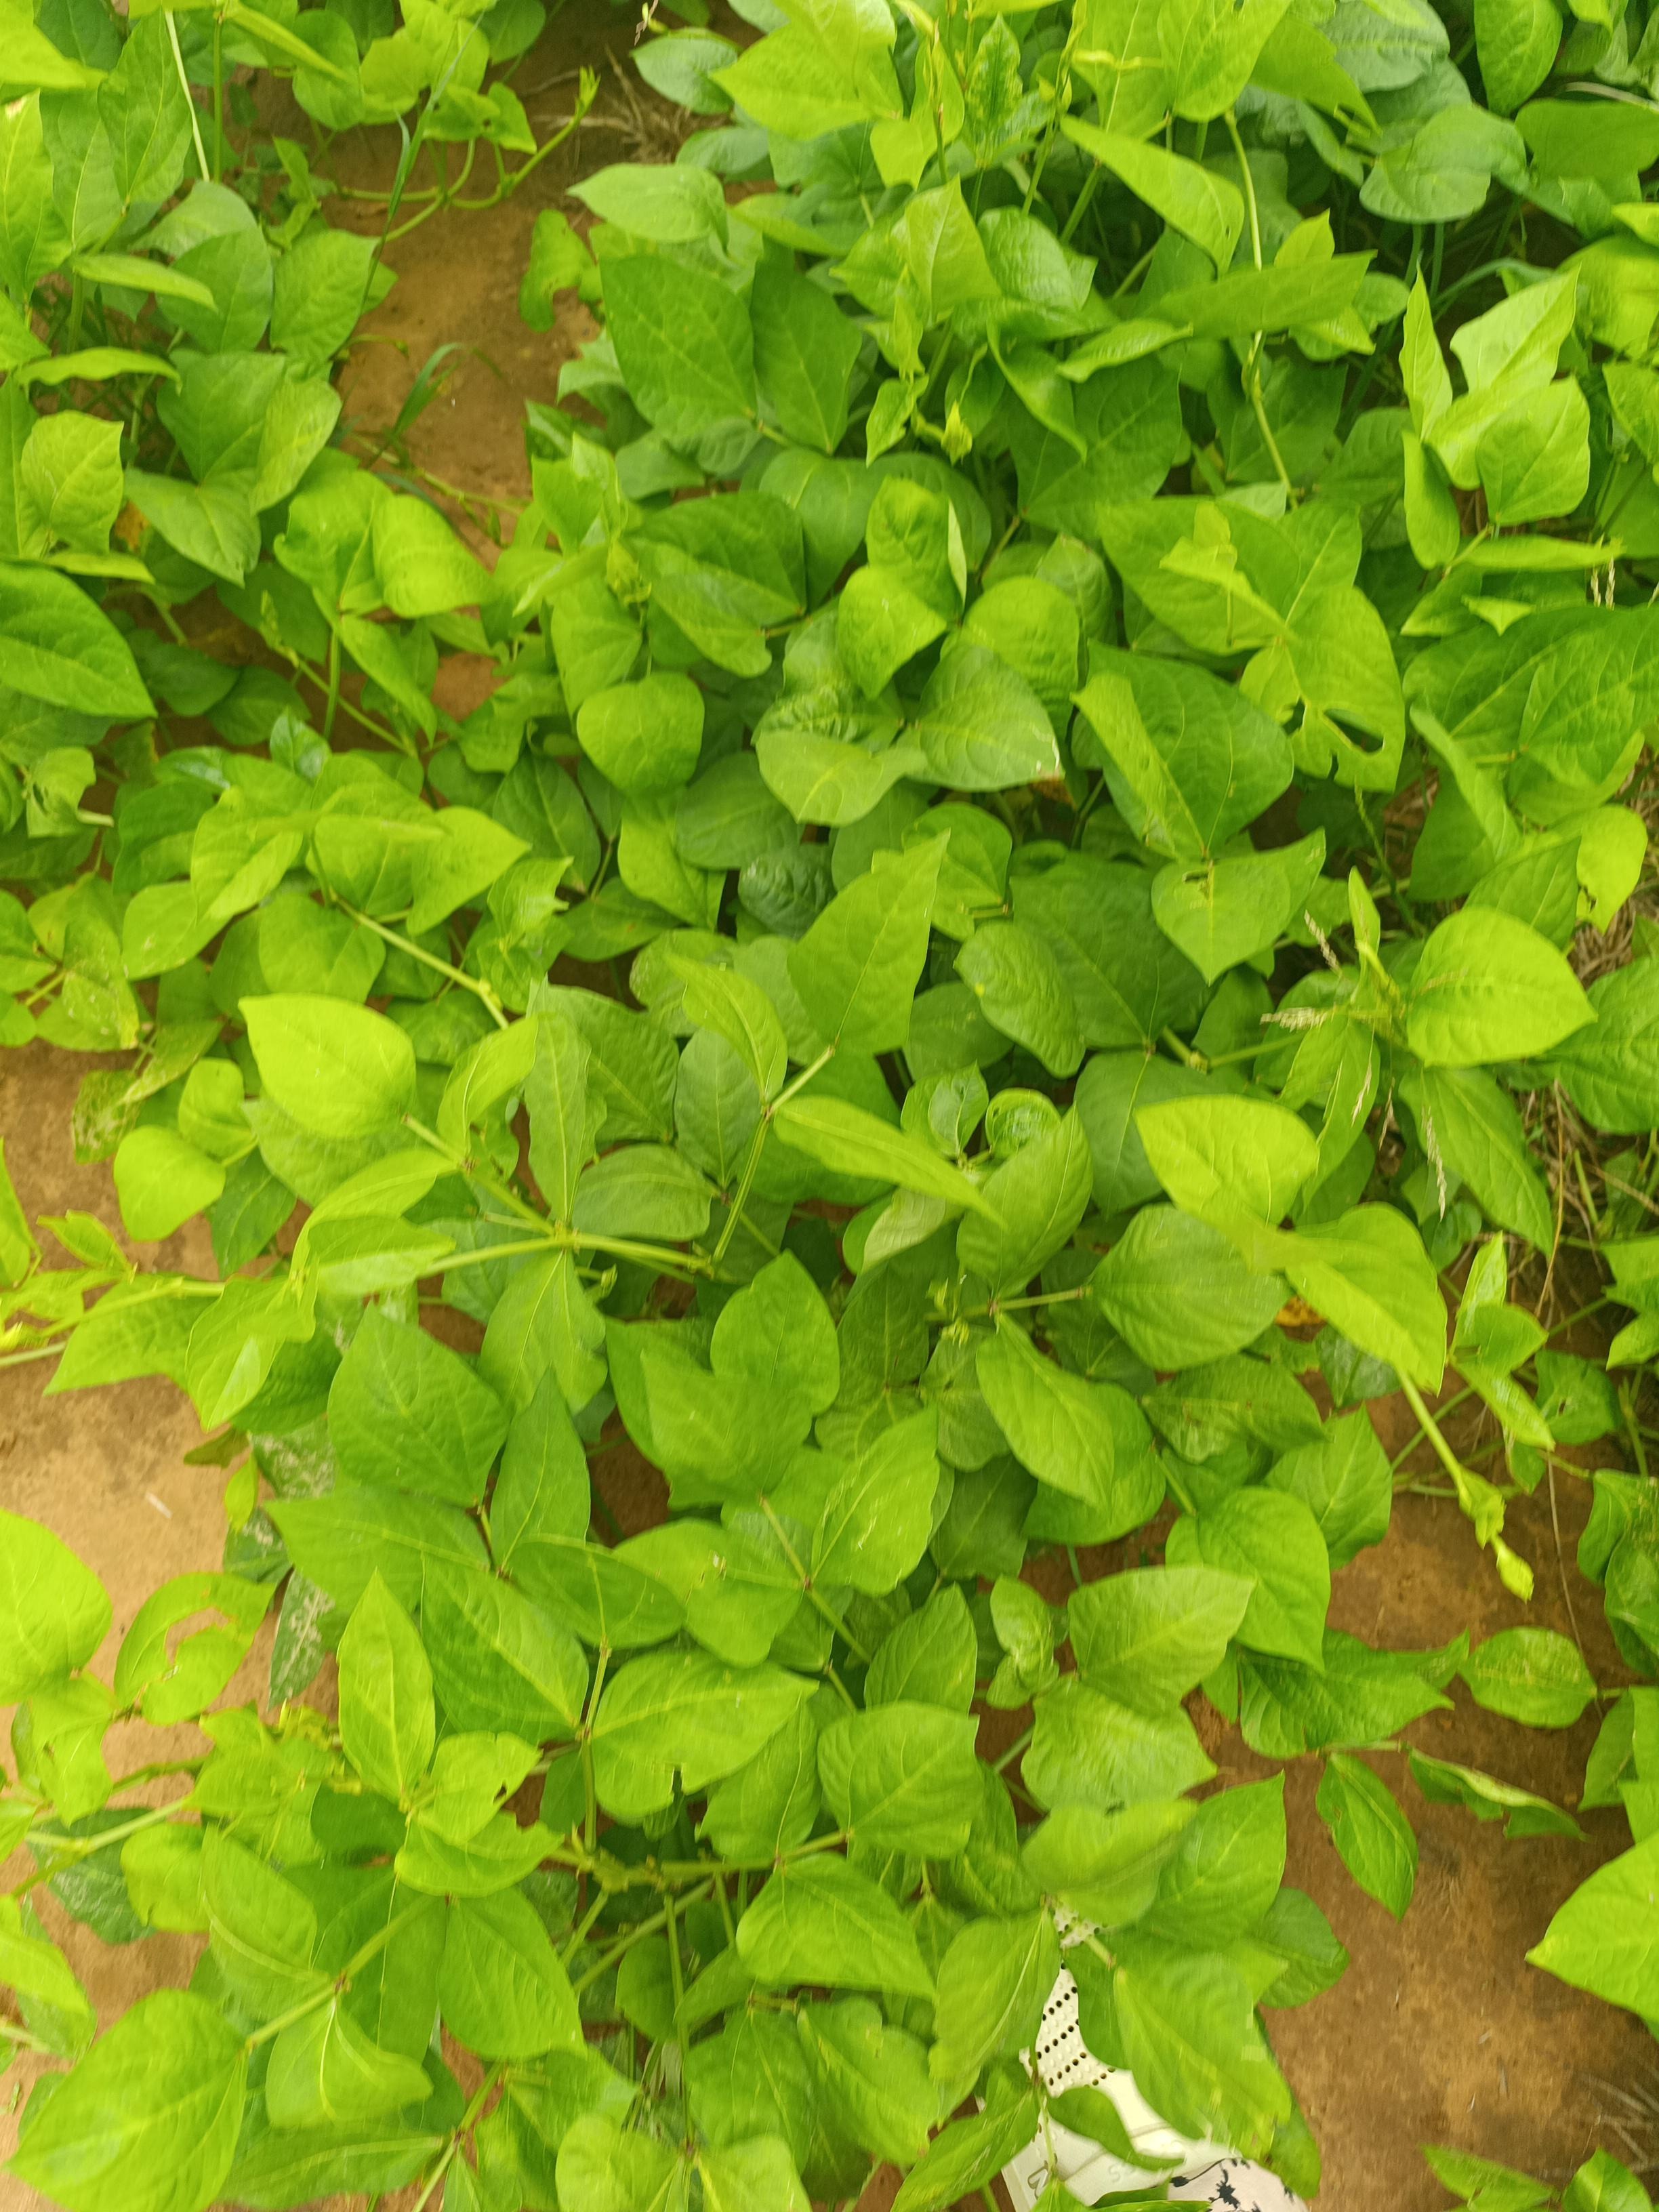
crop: cowpea
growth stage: vegetative
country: Nigeria
